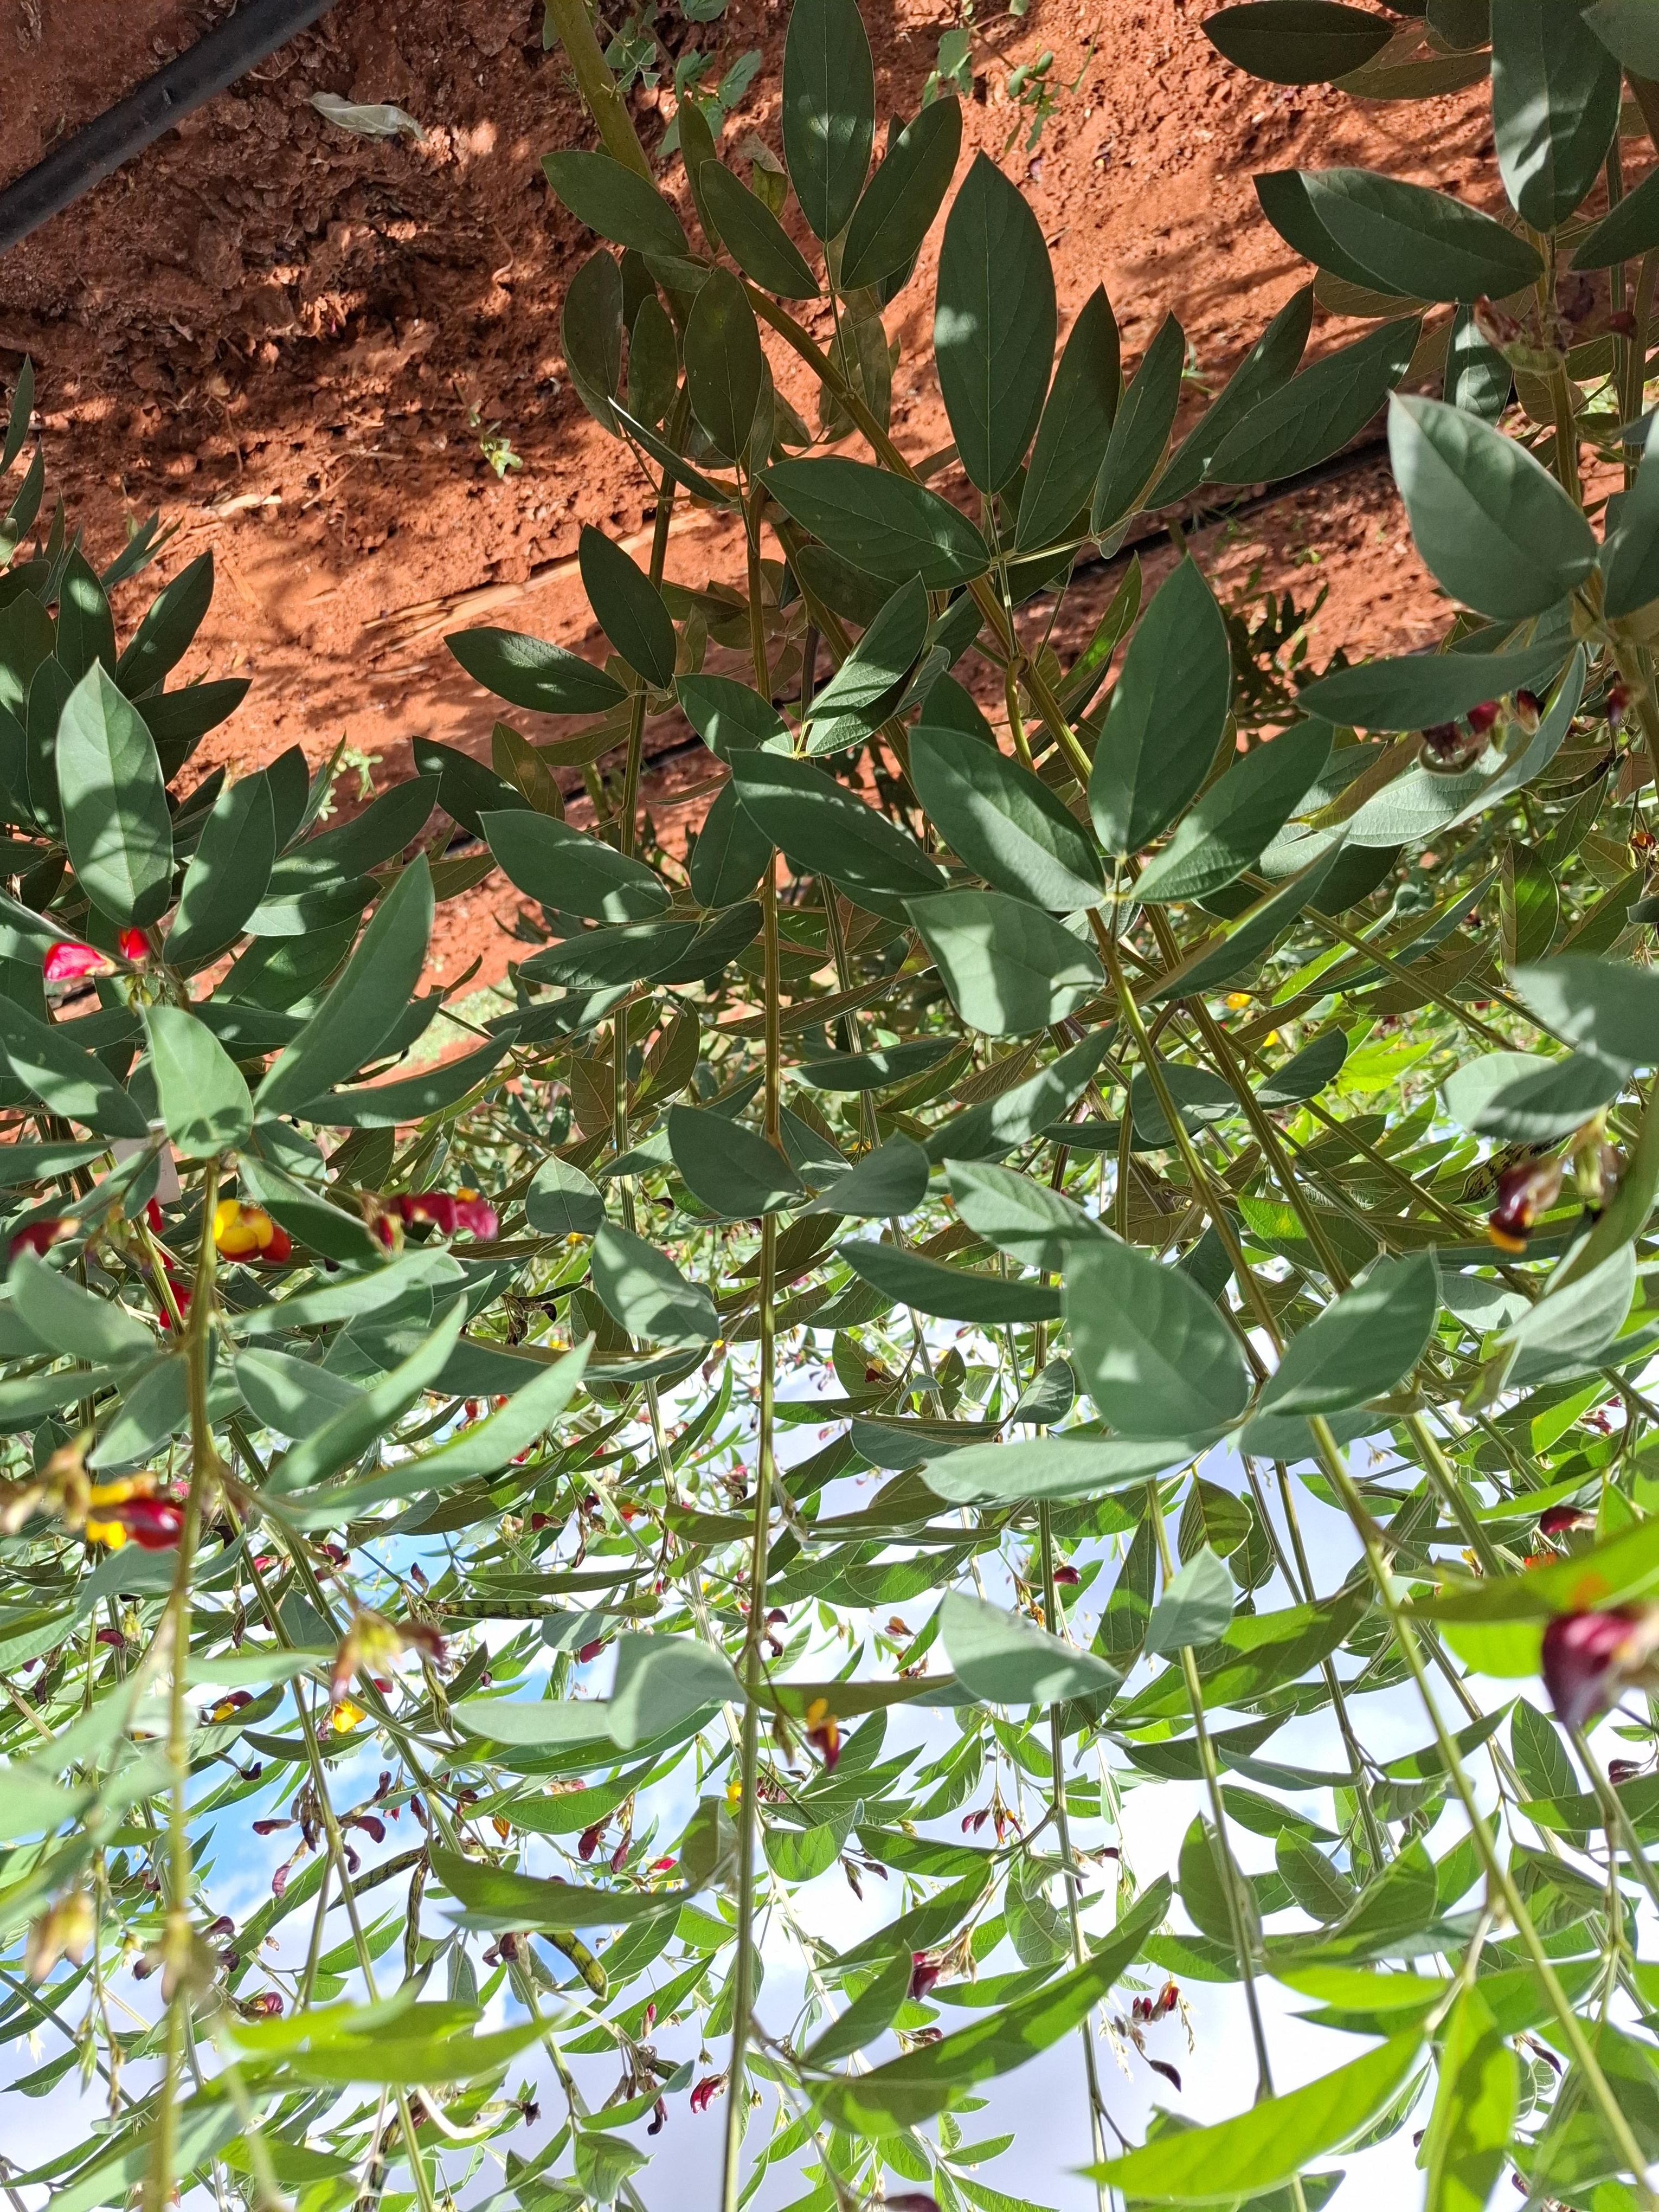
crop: pigeonpea
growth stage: vegetative
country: Kenya
